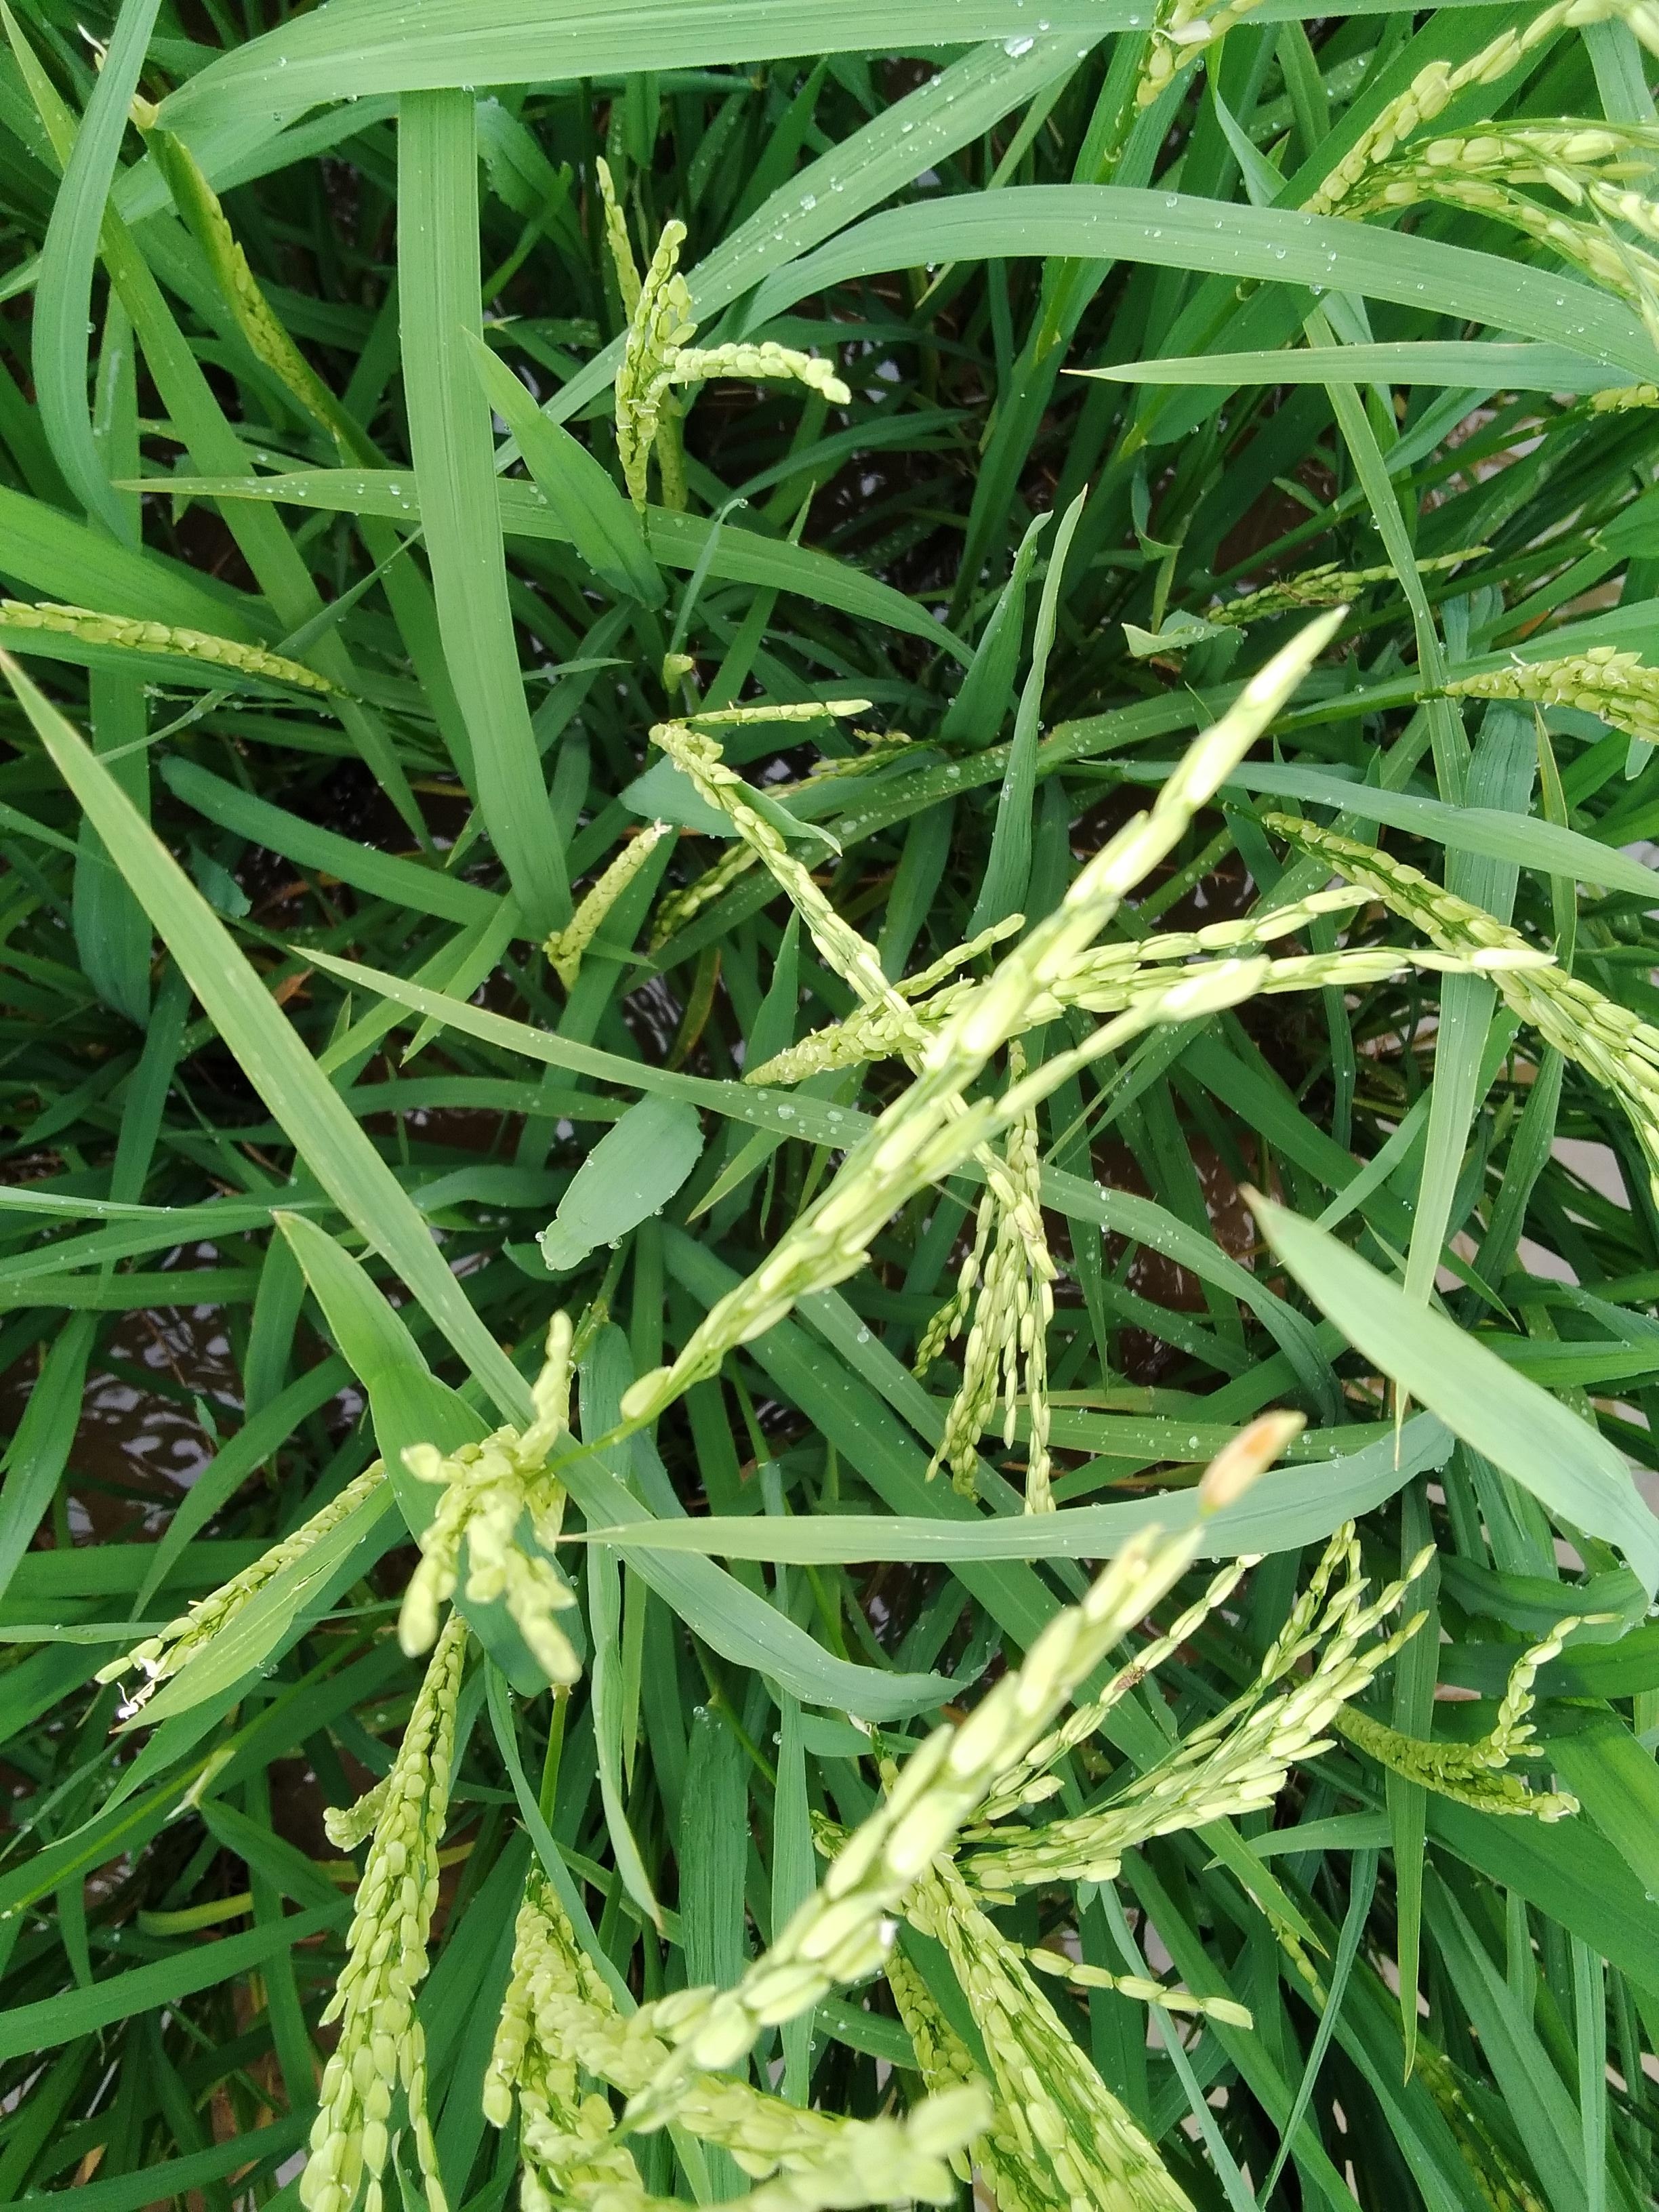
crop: rice
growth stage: flowering
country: Nigeria
